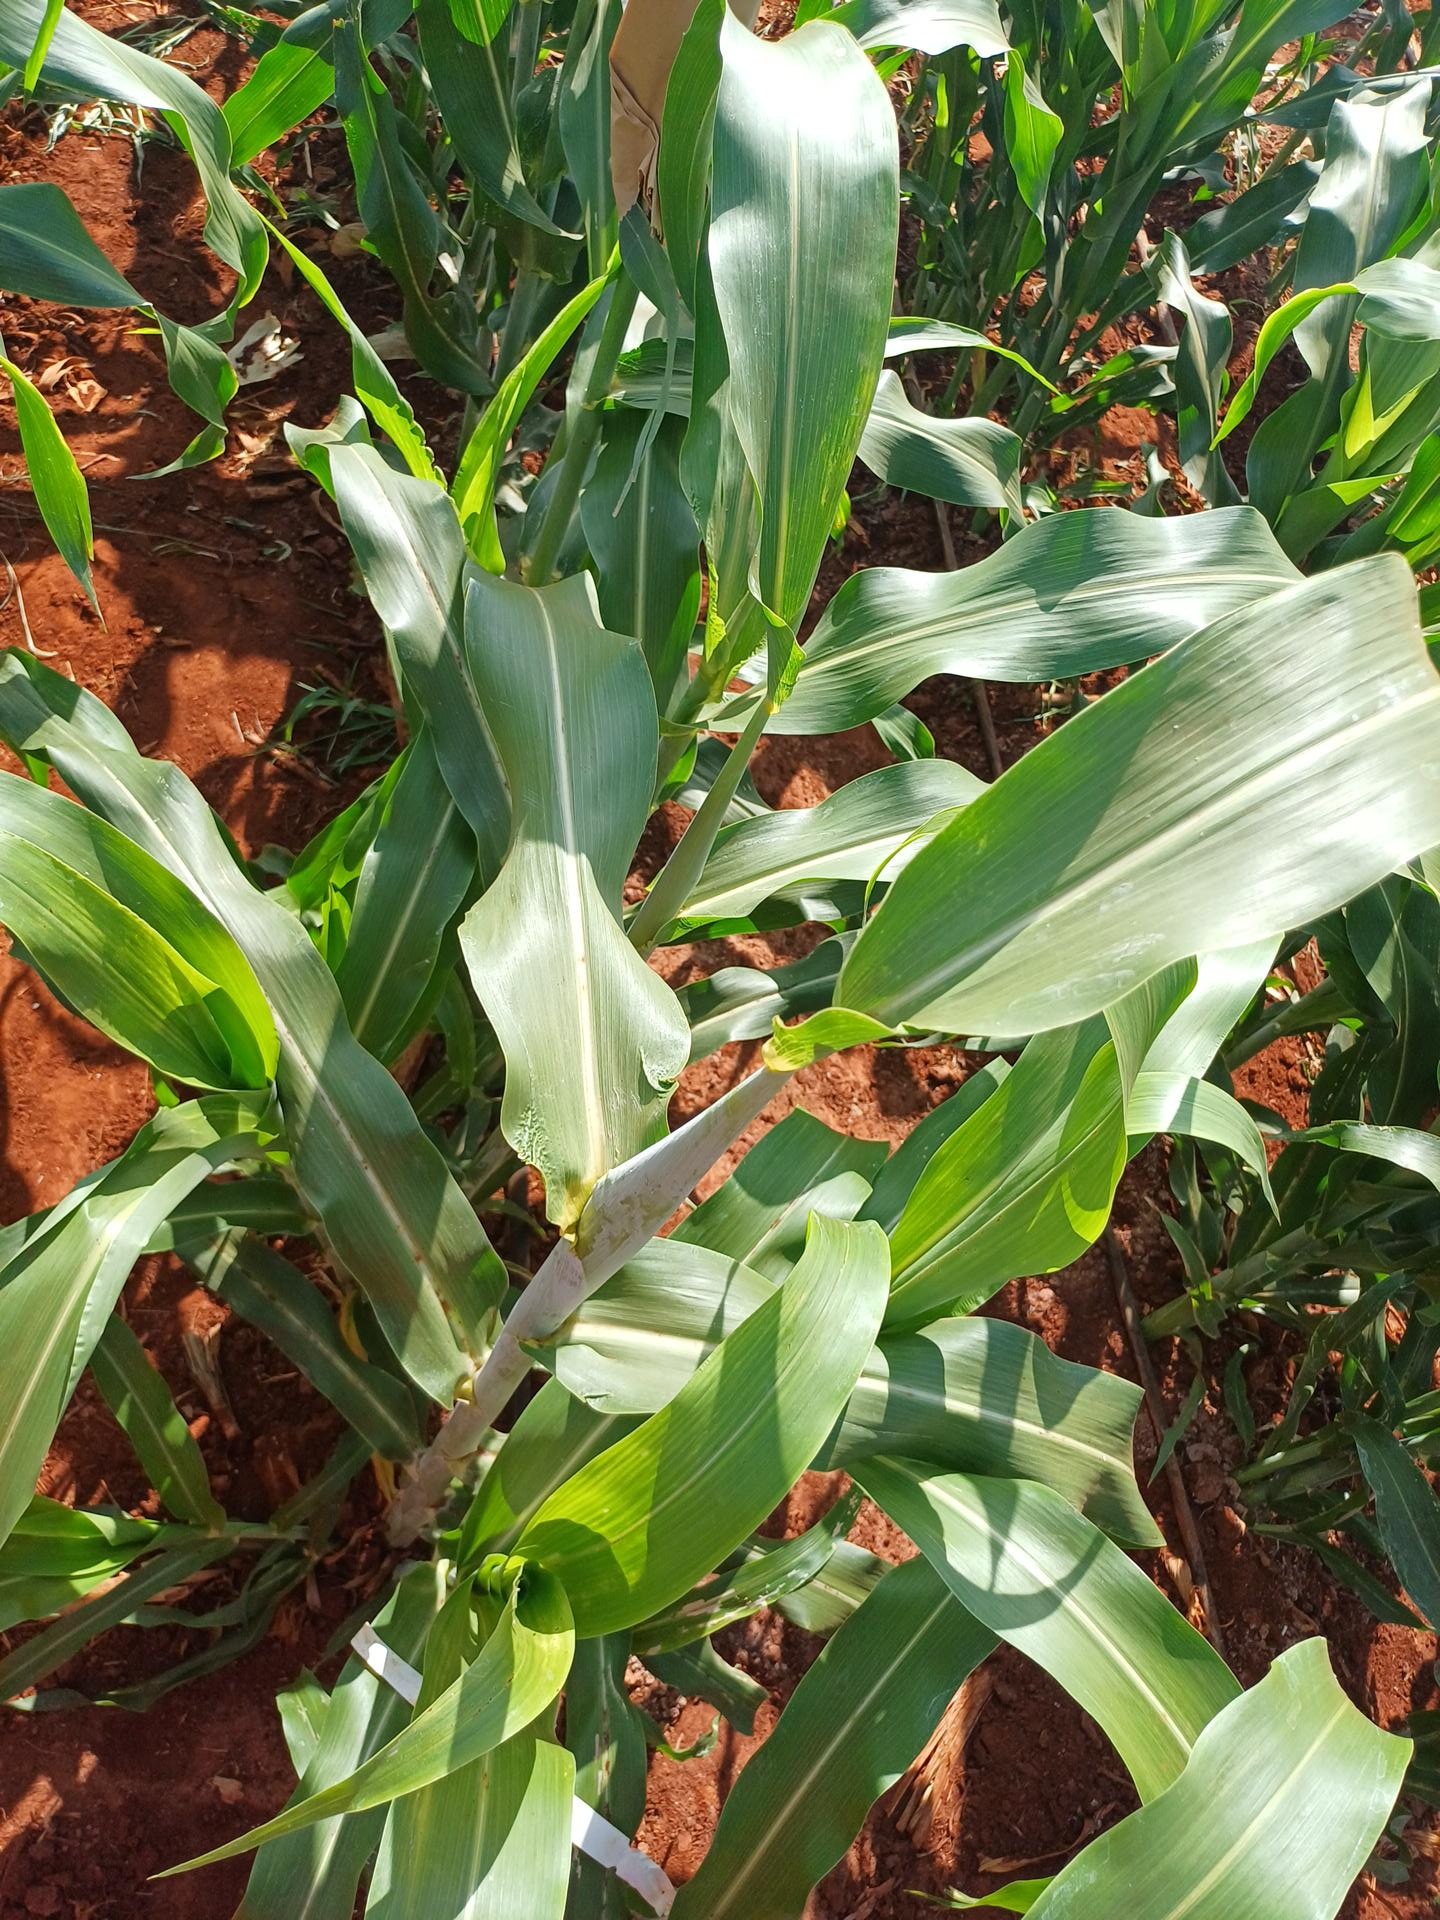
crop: sorghum
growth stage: heading tuber
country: Kenya
